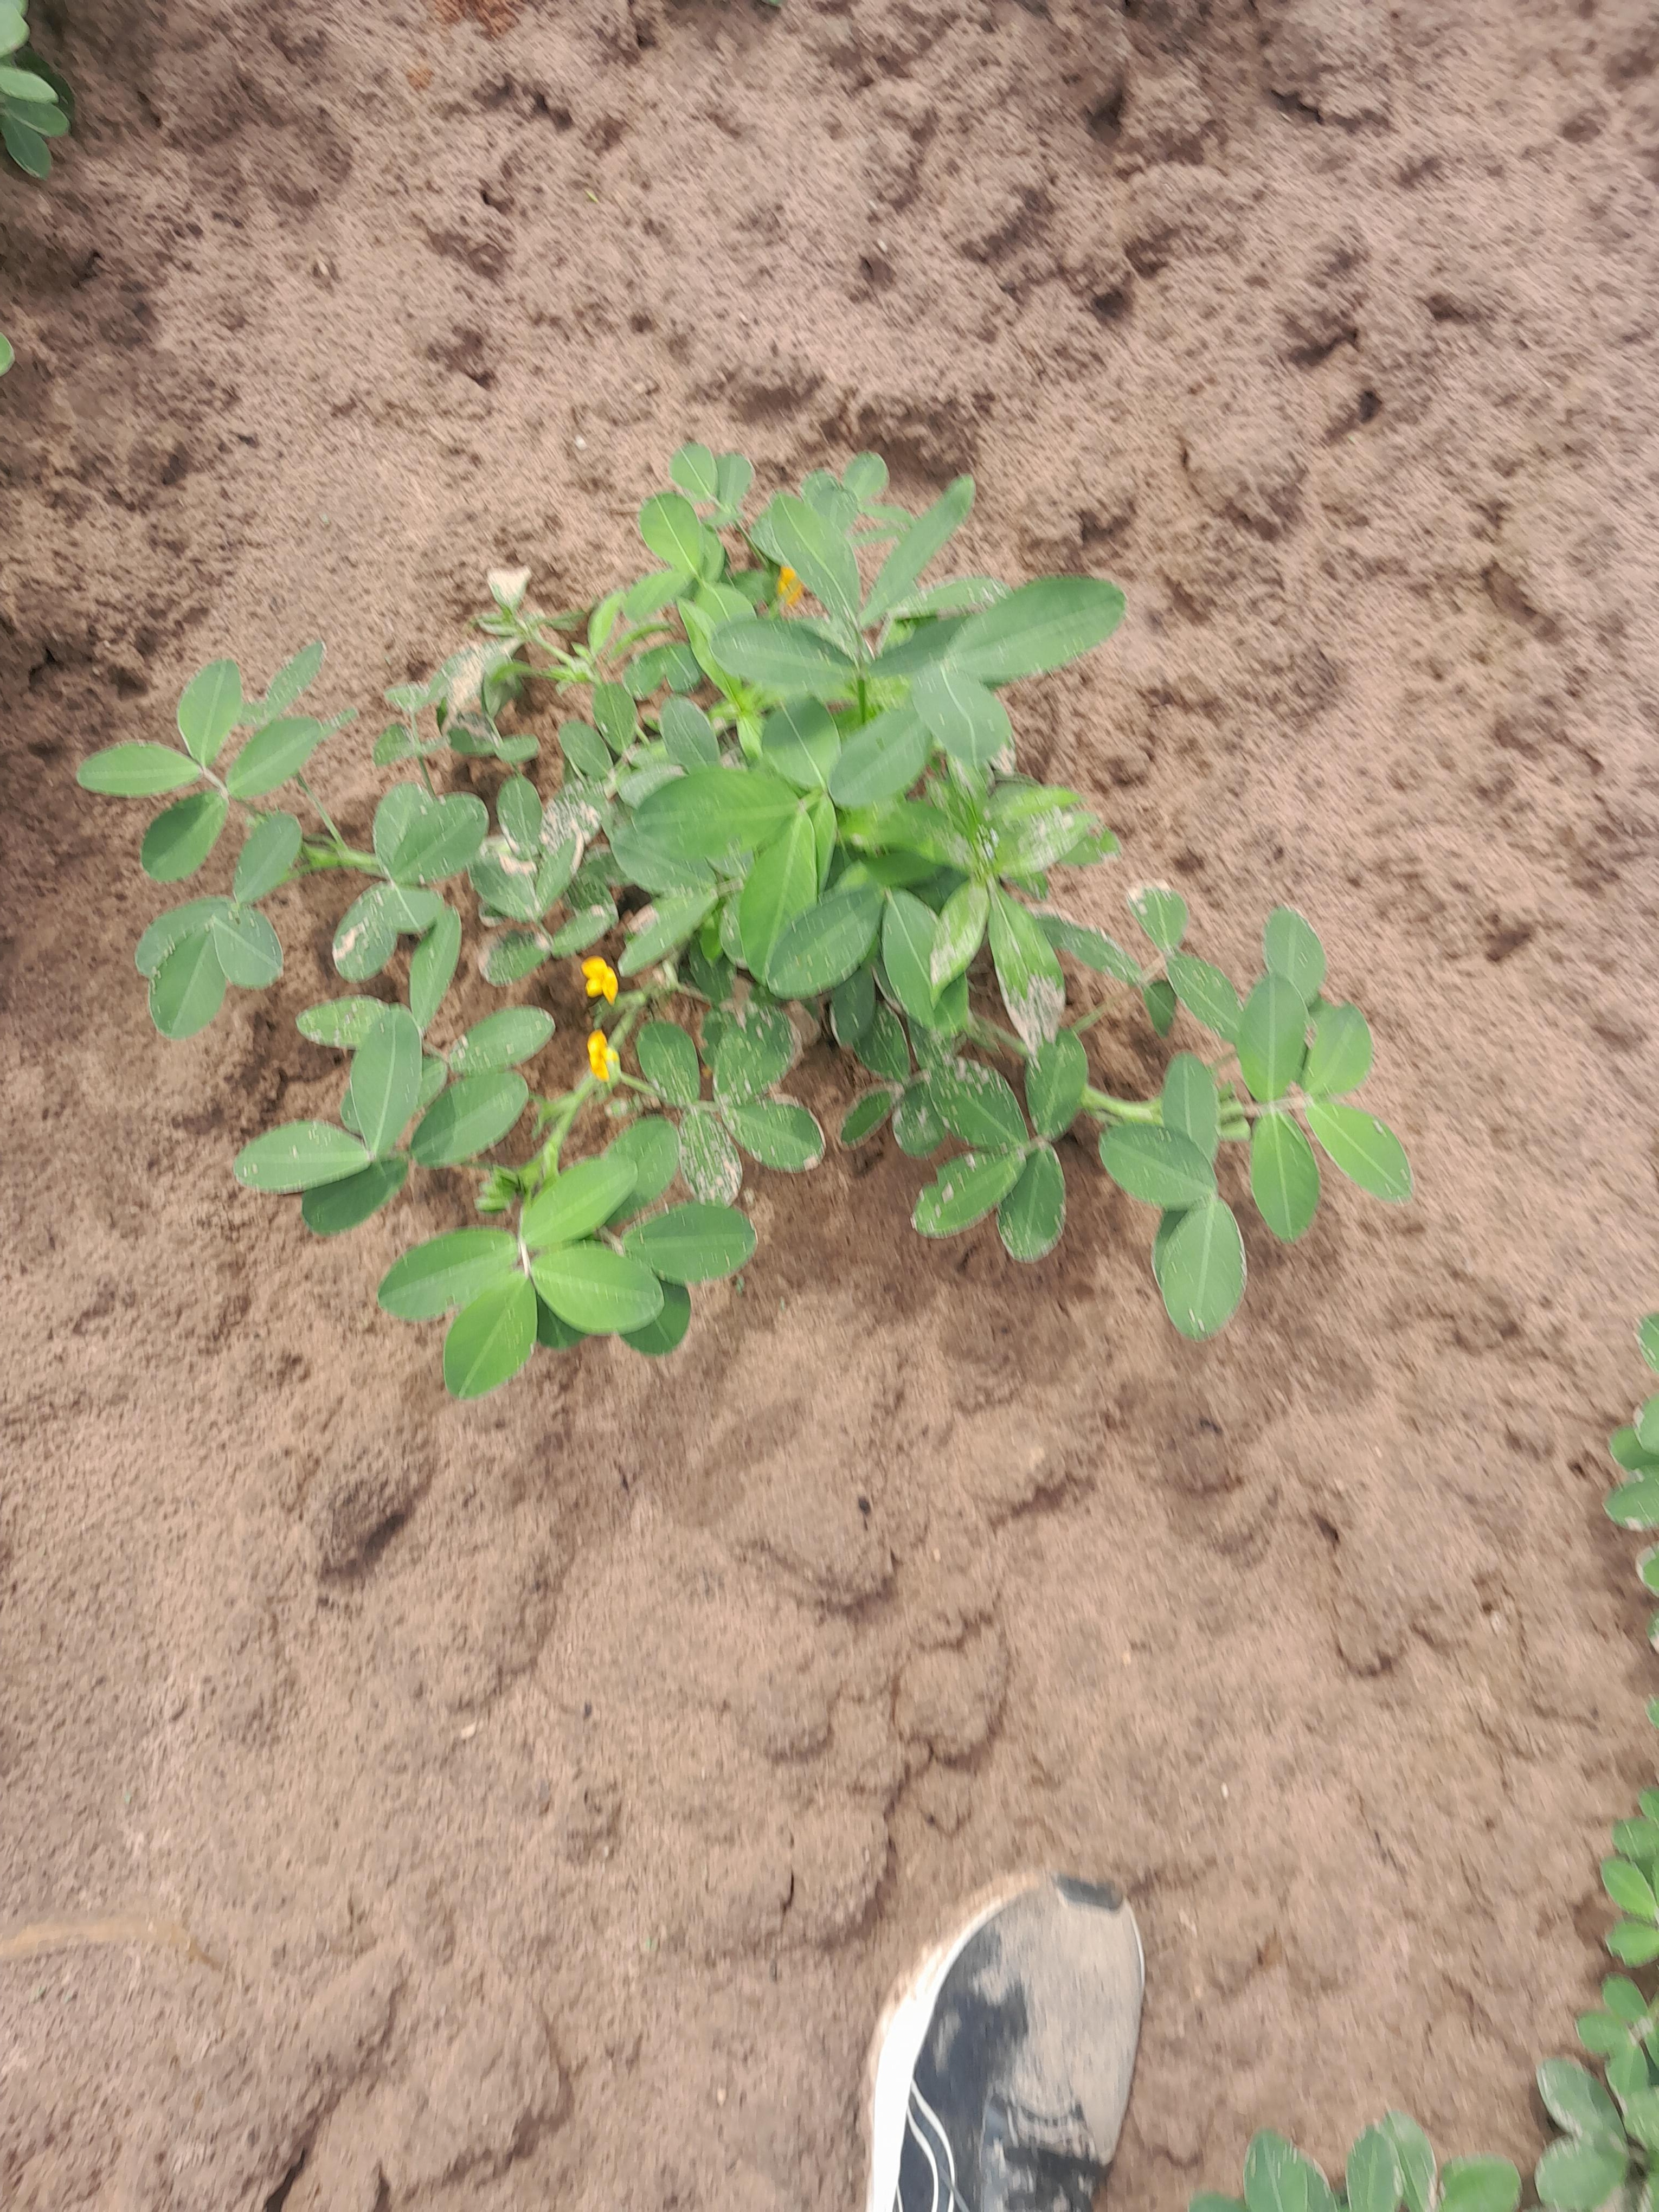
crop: groundnut
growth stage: flowering
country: Senegal
